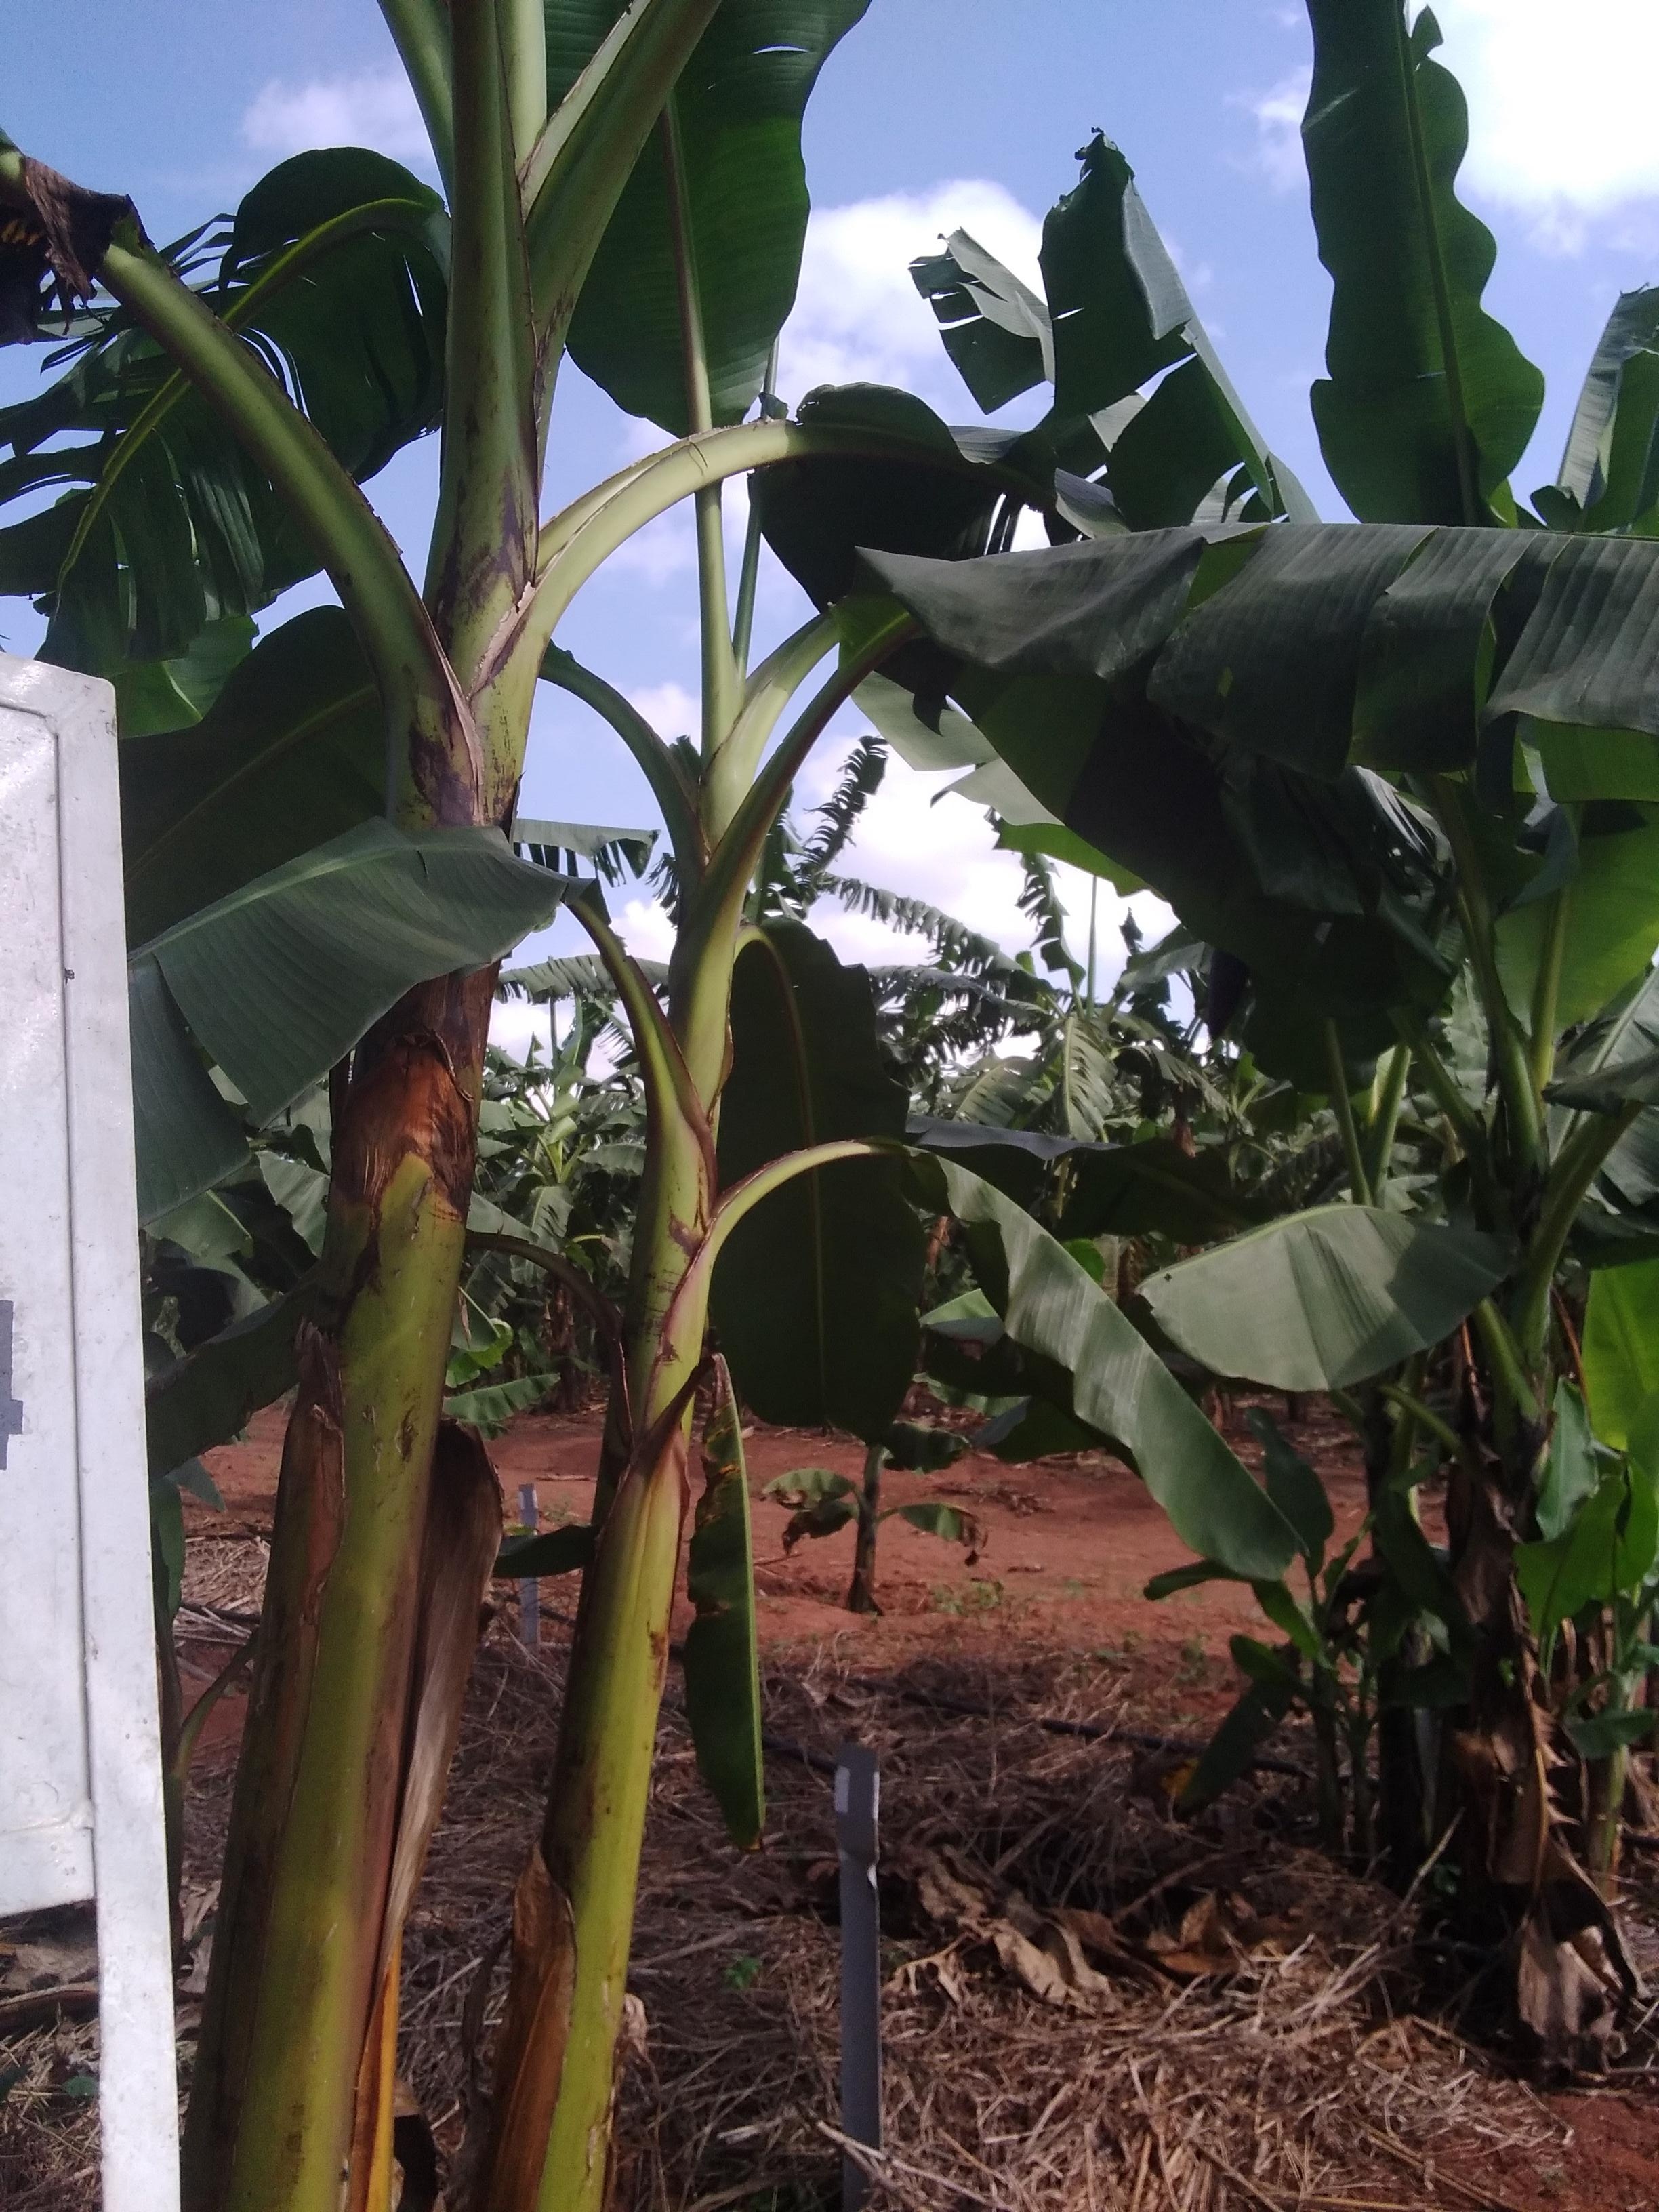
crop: banana
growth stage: vegetative
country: Tanzania
